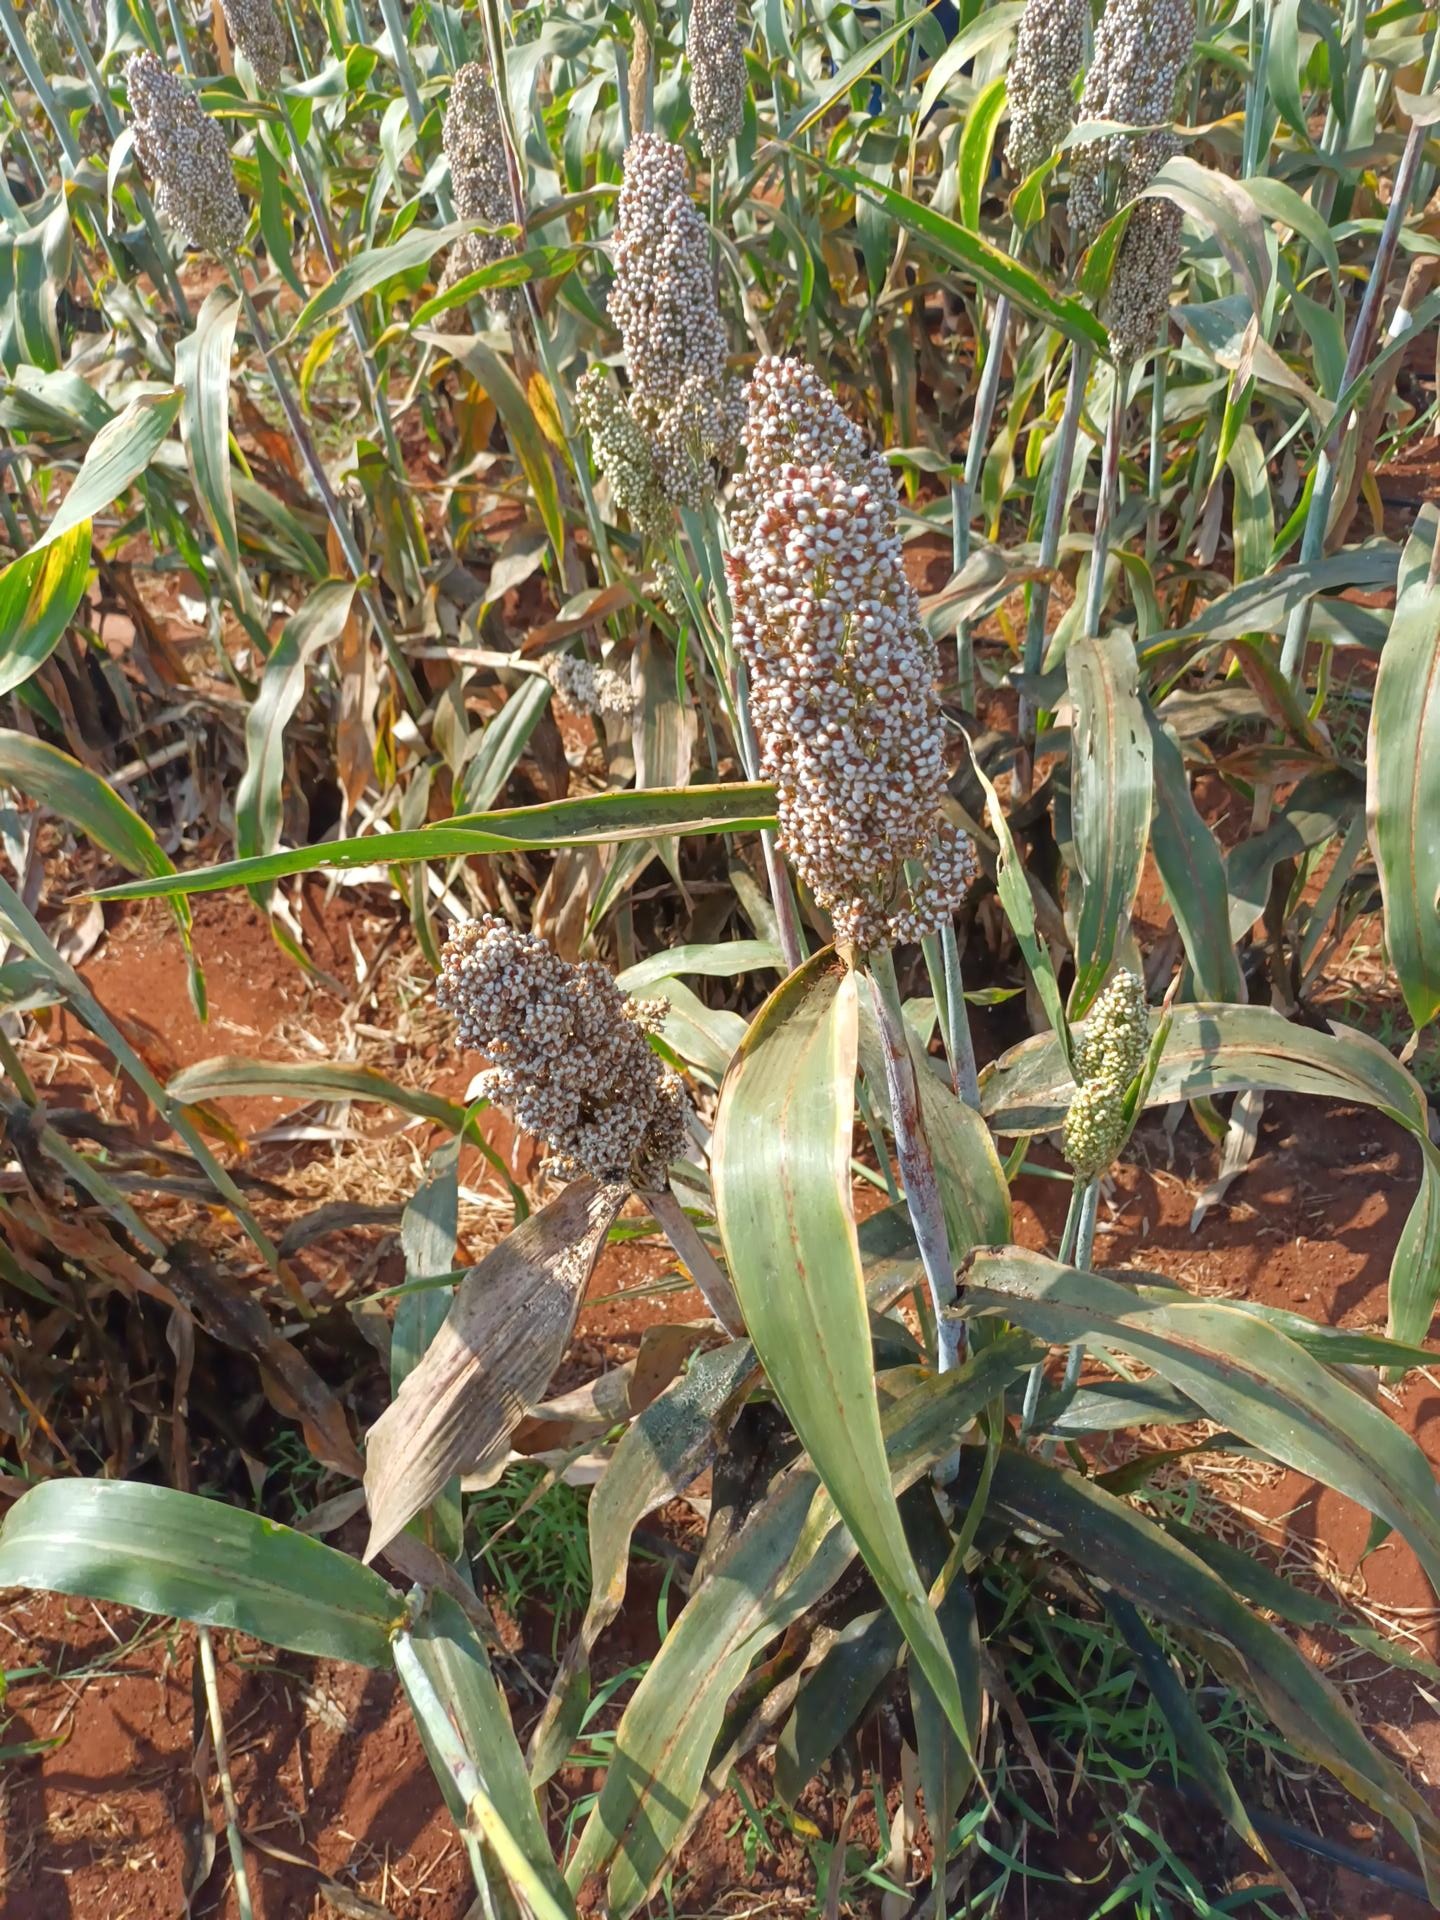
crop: sorghum
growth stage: maturity
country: Kenya
